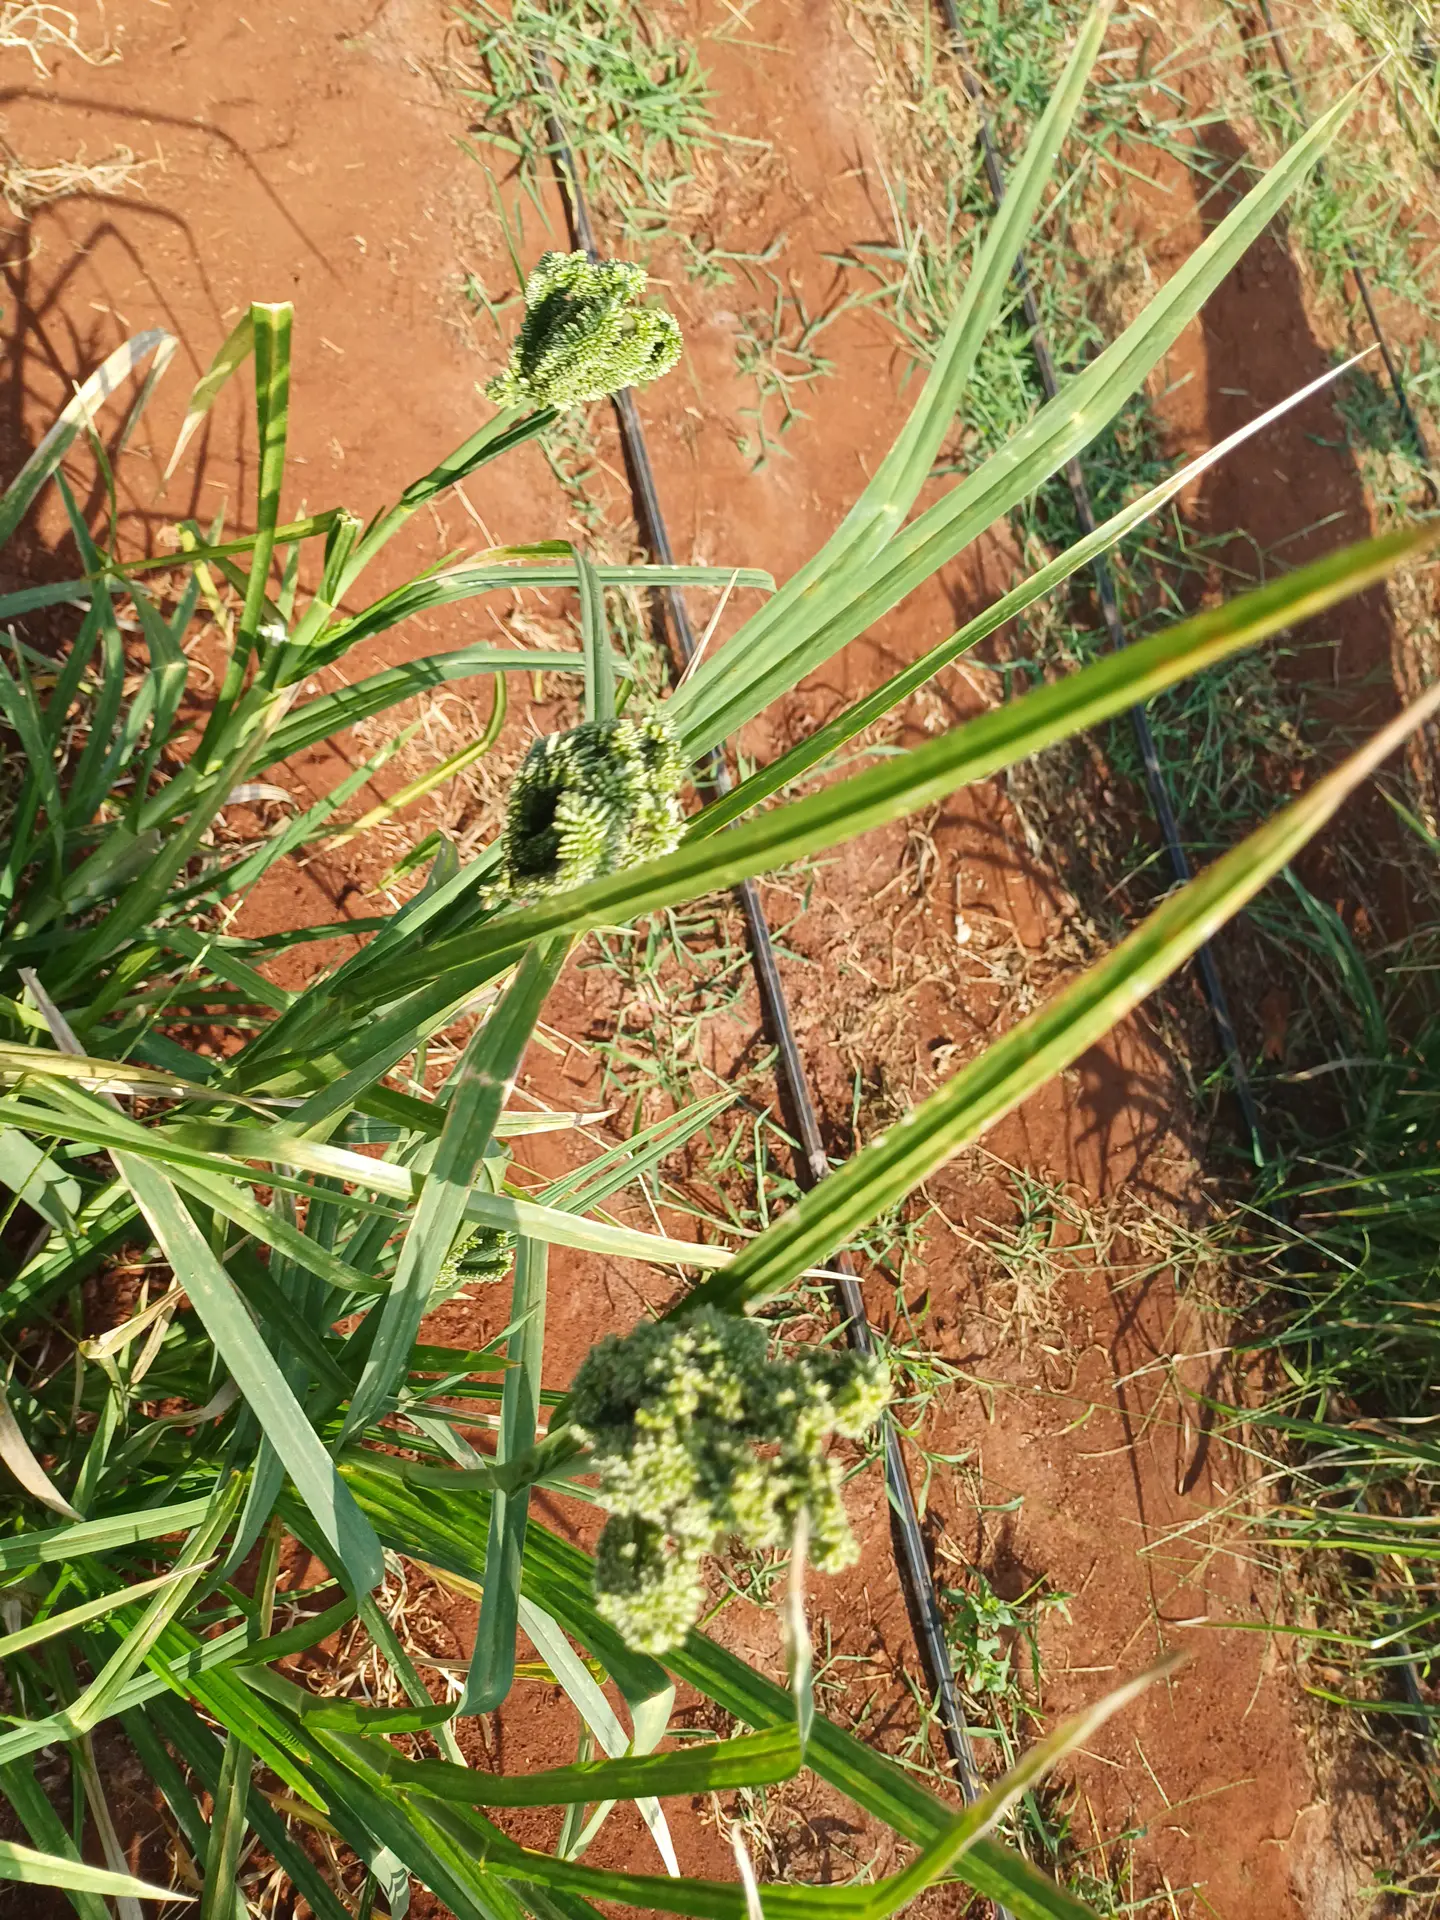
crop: finger millet
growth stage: filling grain
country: Kenya
